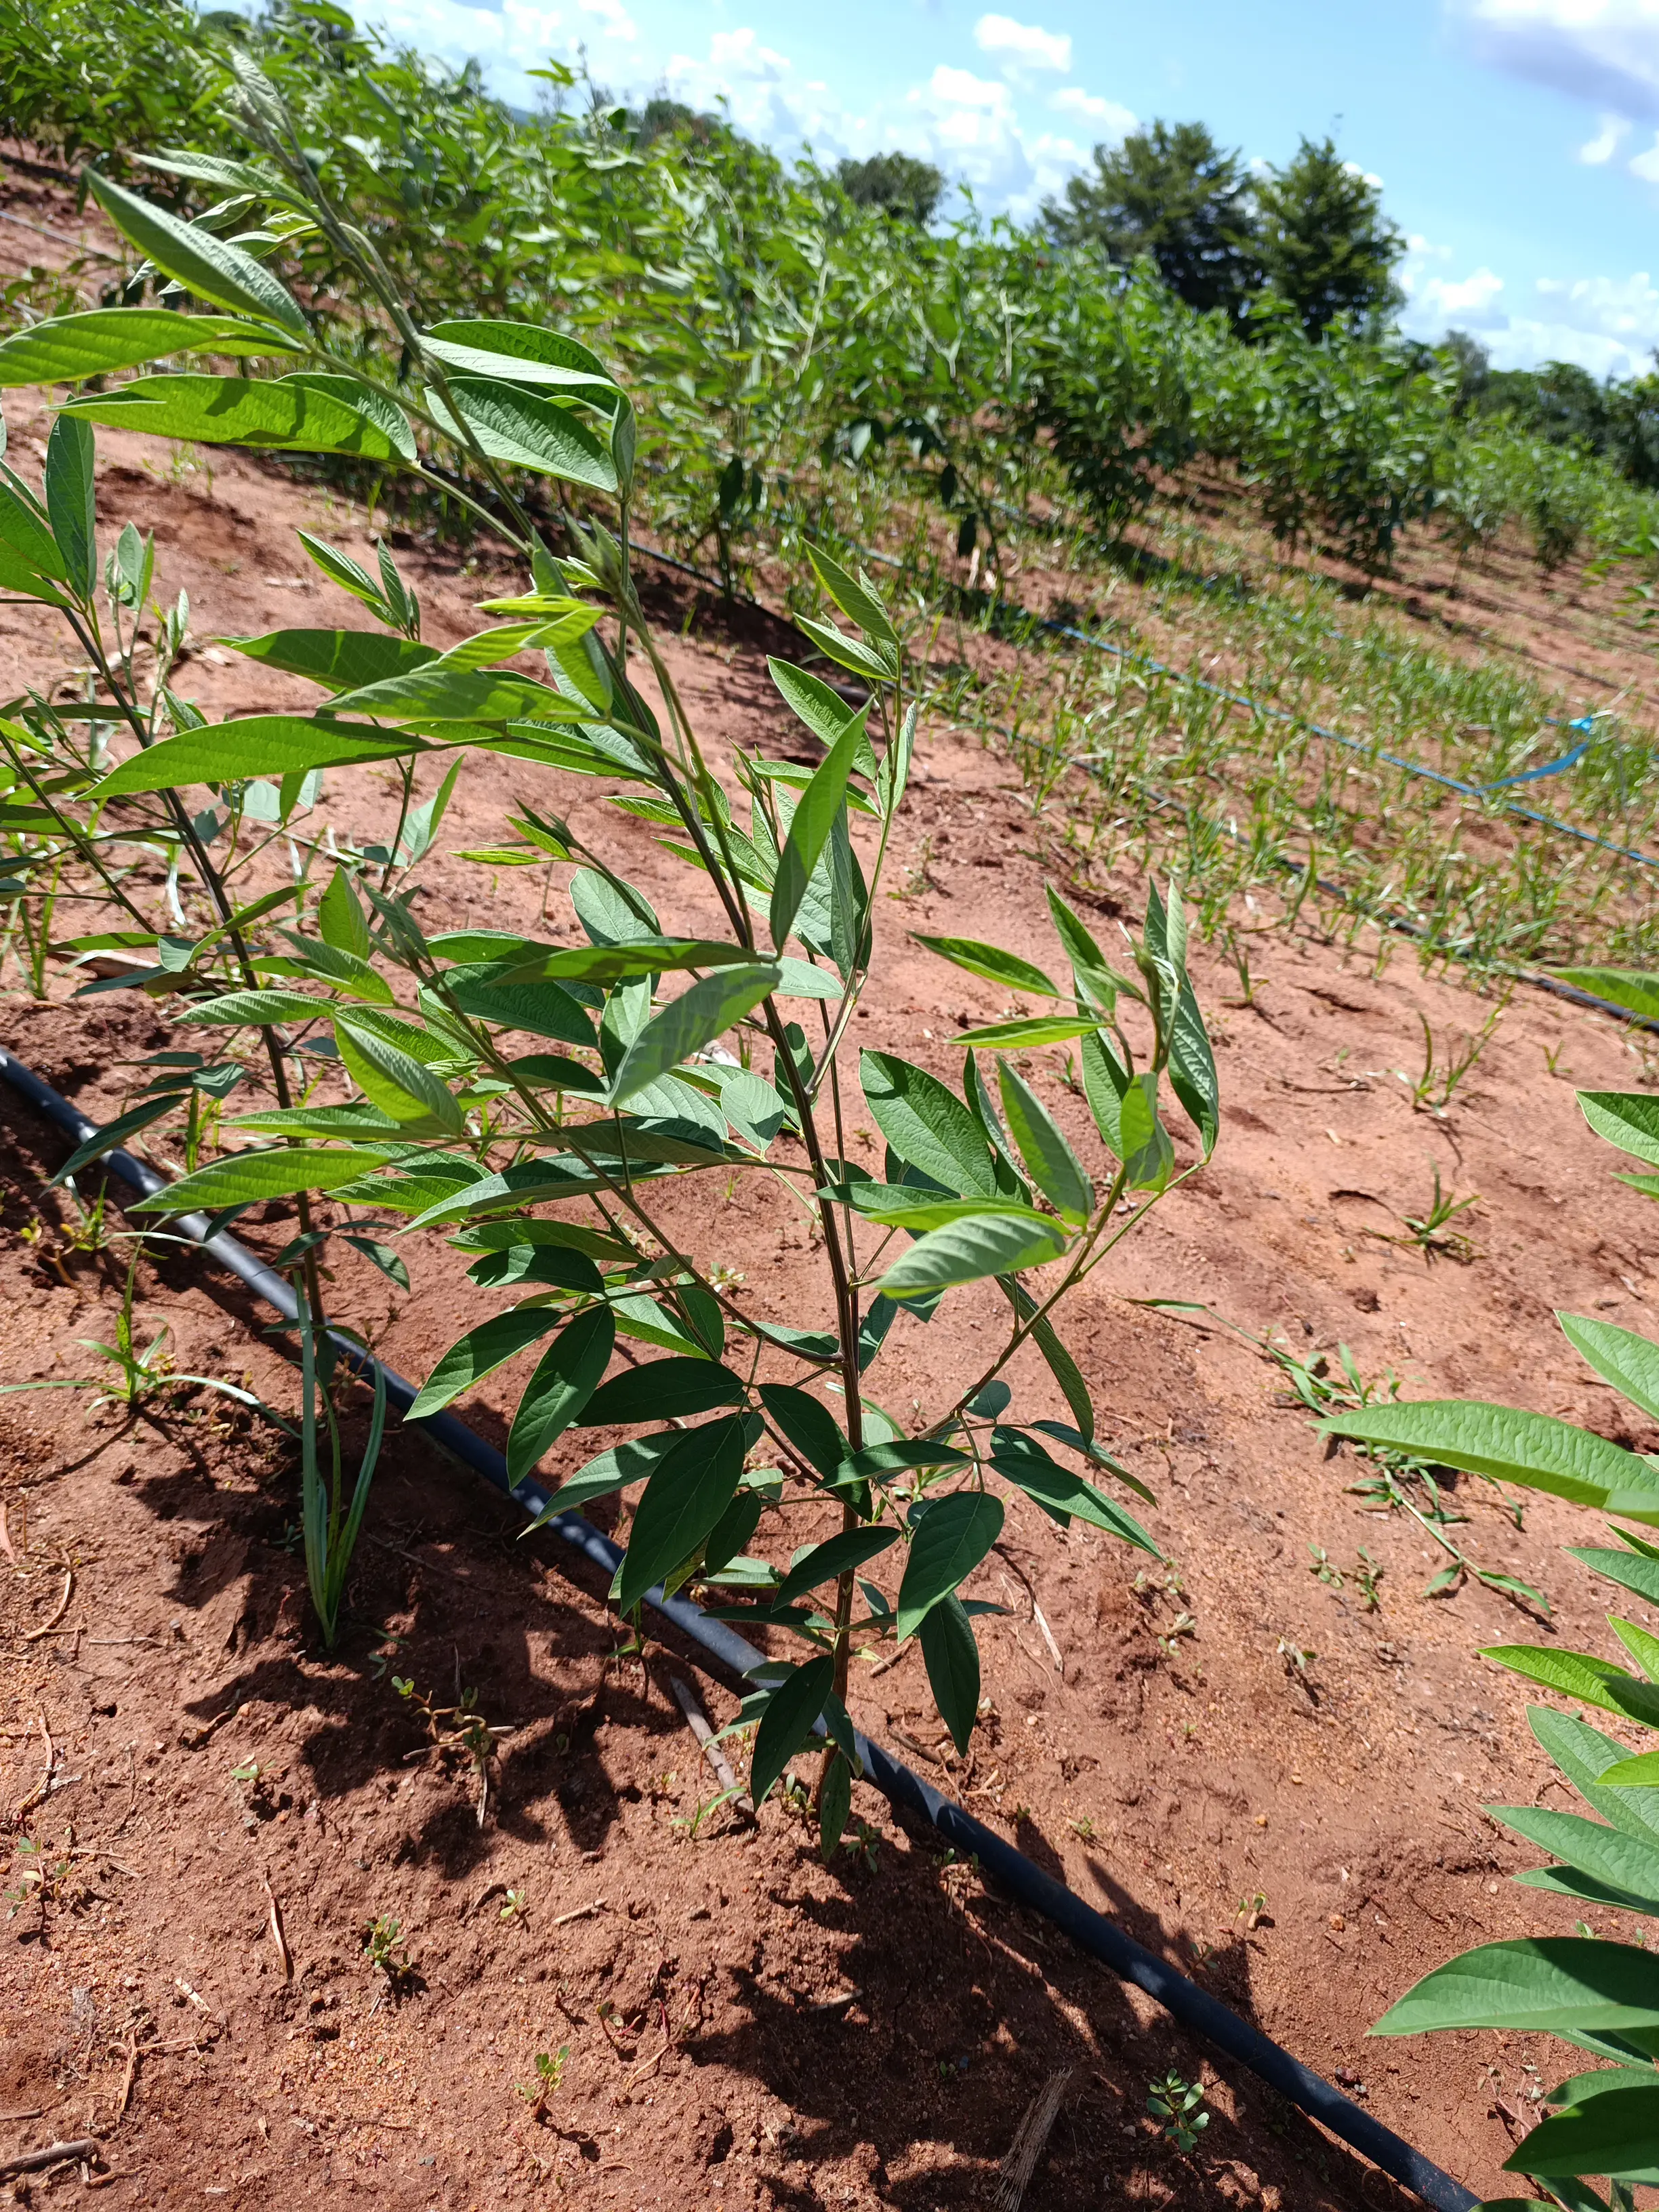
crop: pigeonpea
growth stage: flowering
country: Kenya
